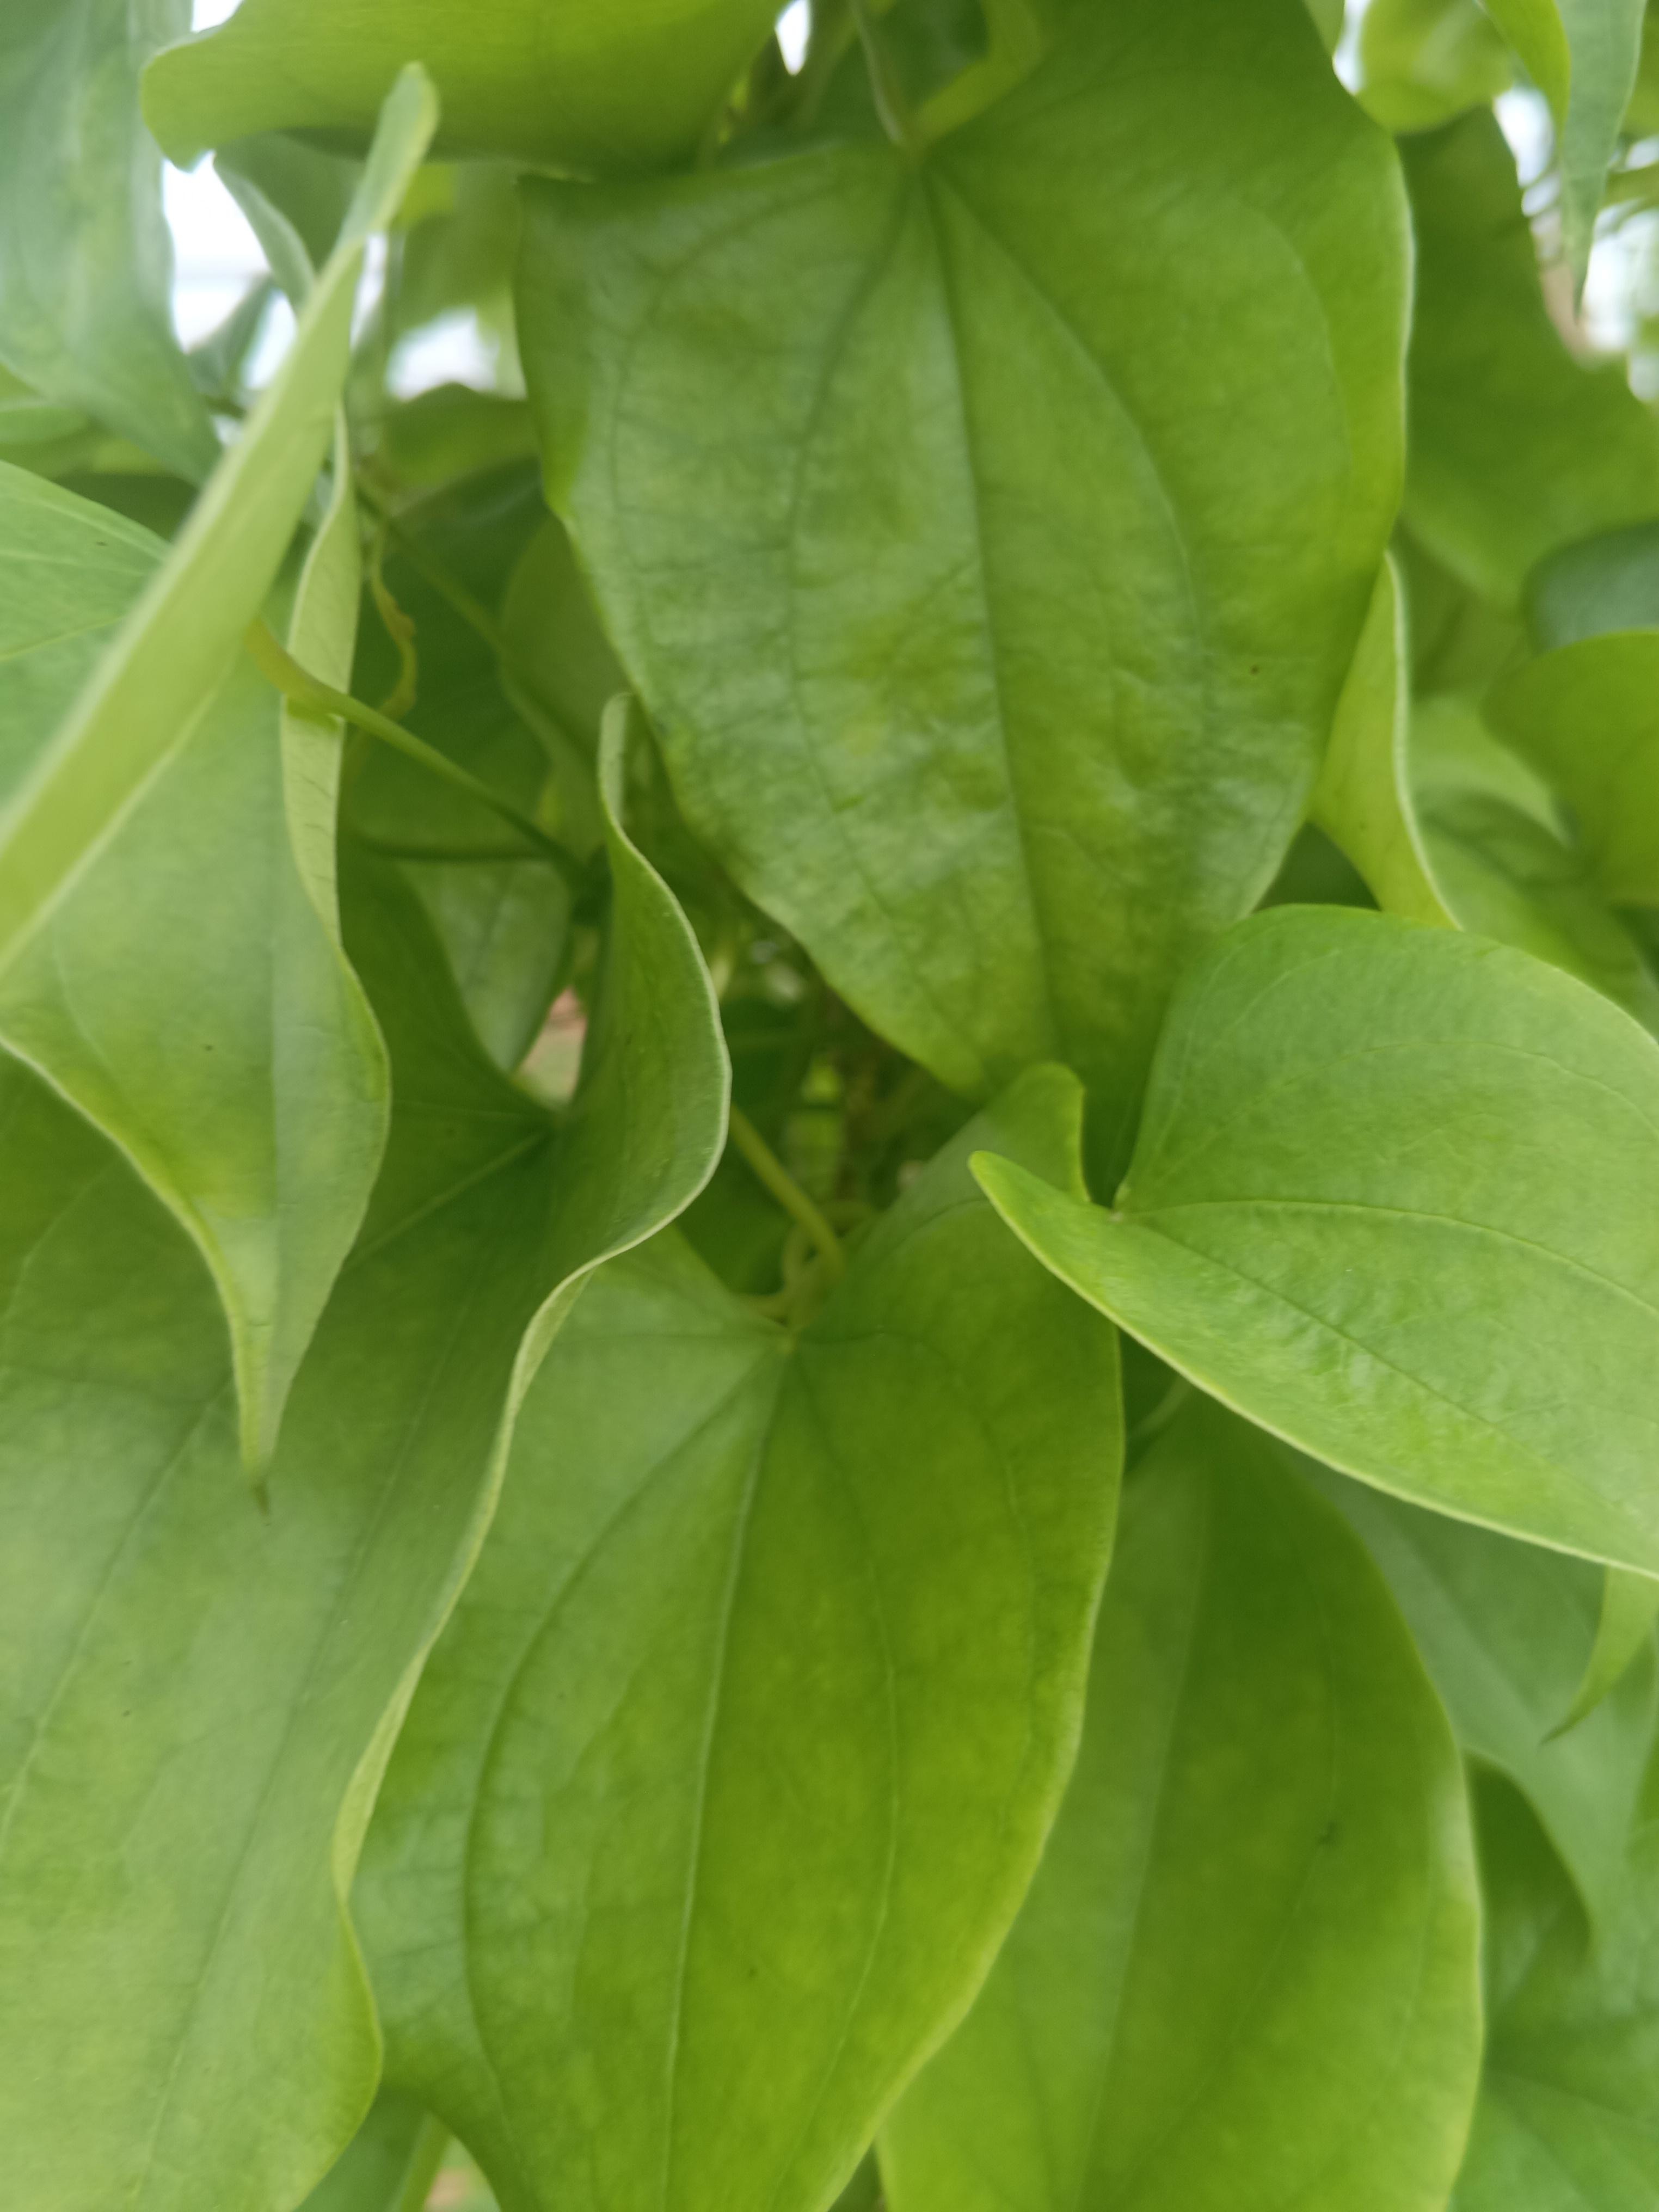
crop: yam
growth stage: flowering
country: Nigeria
